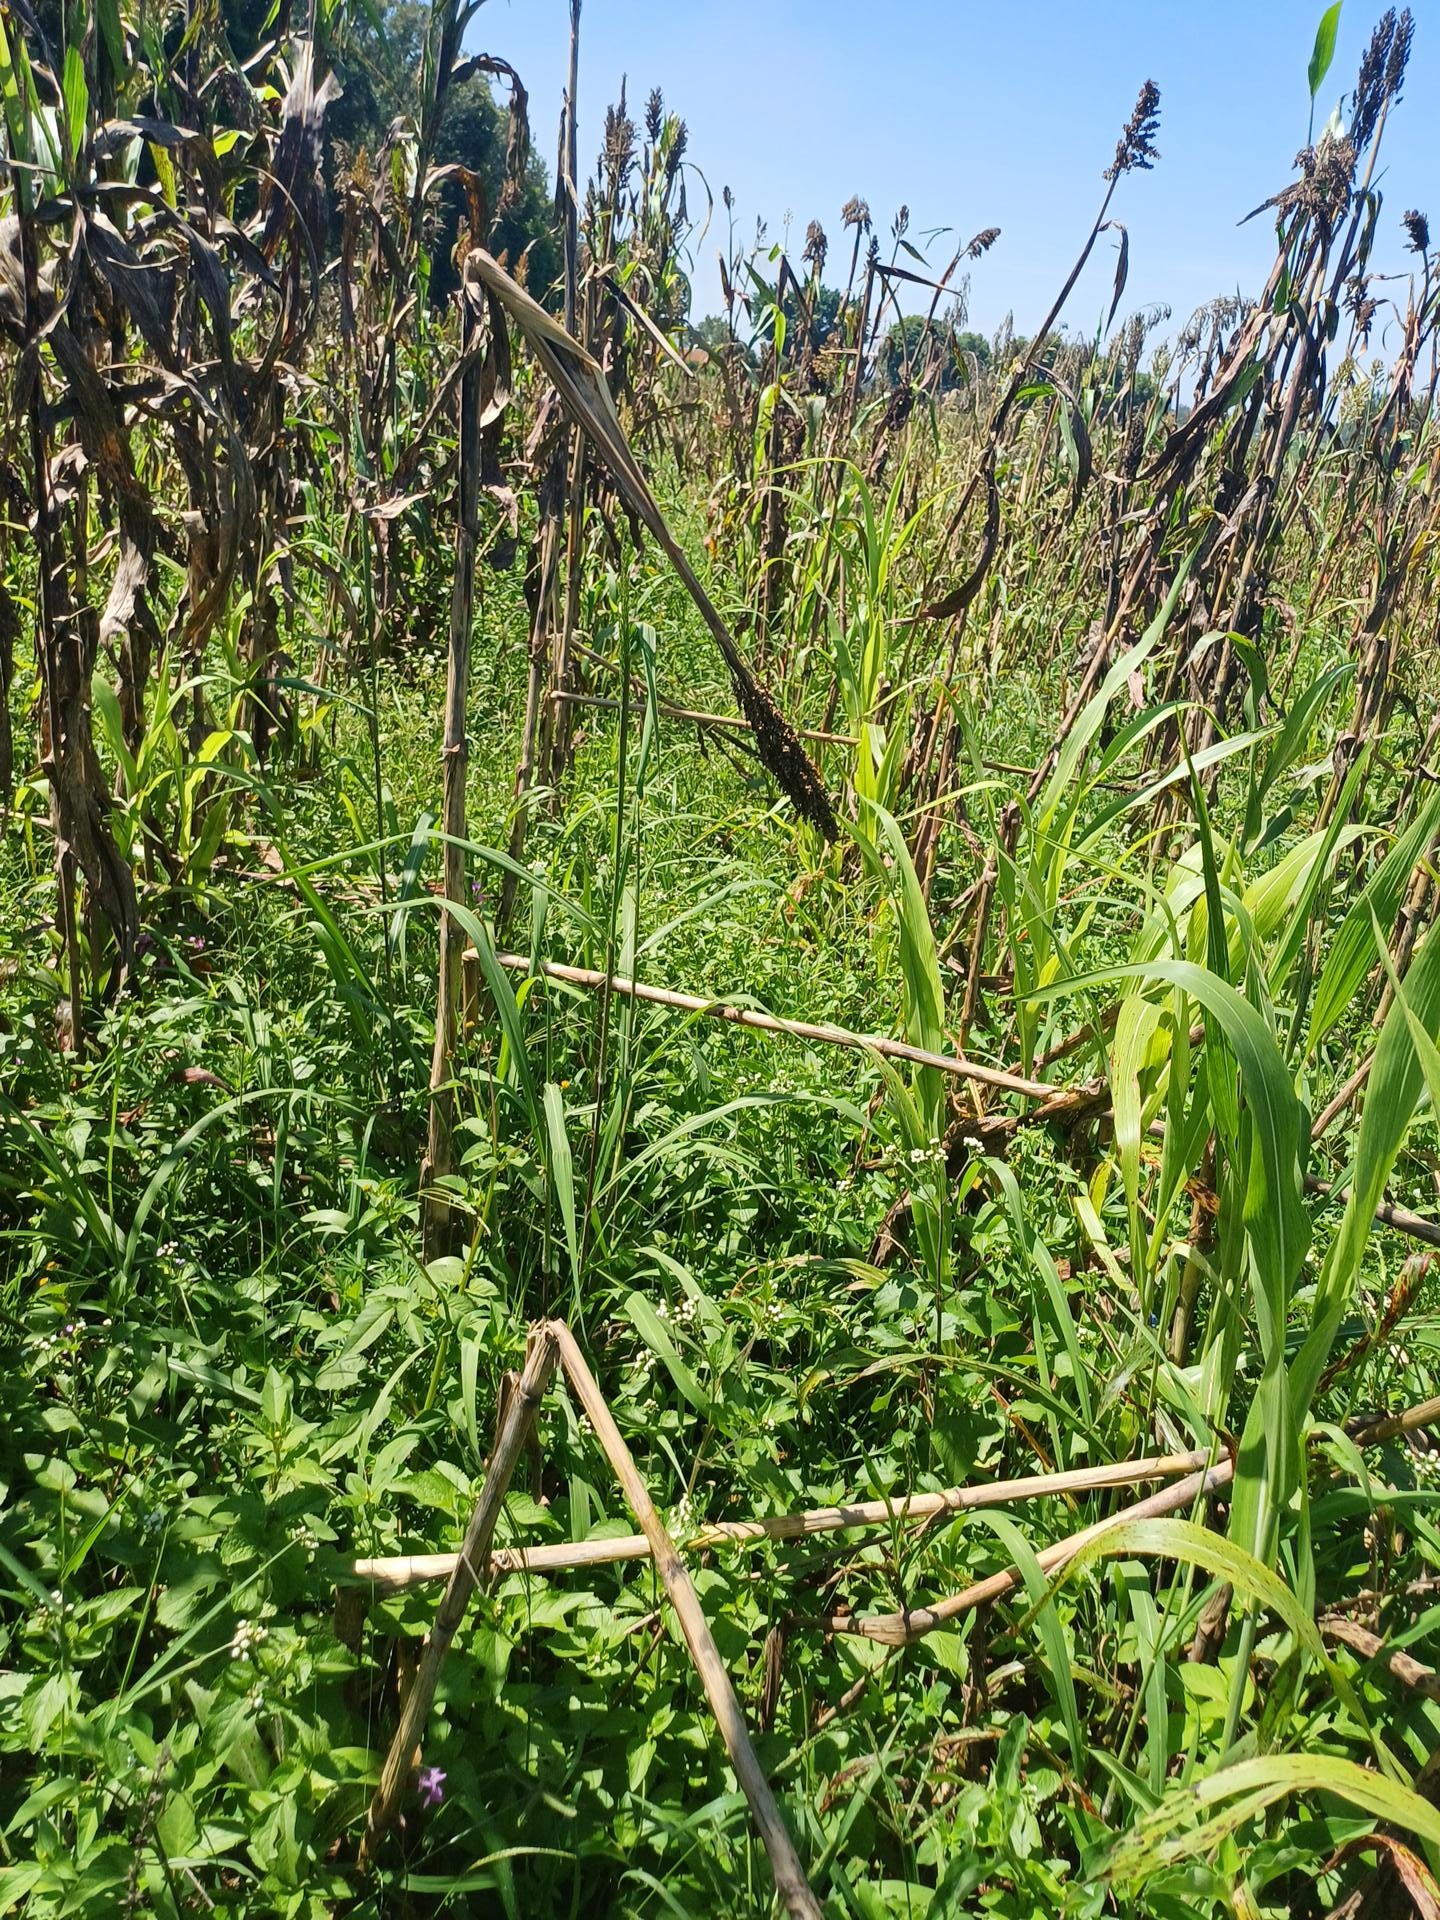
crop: sorghum
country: Kenya
